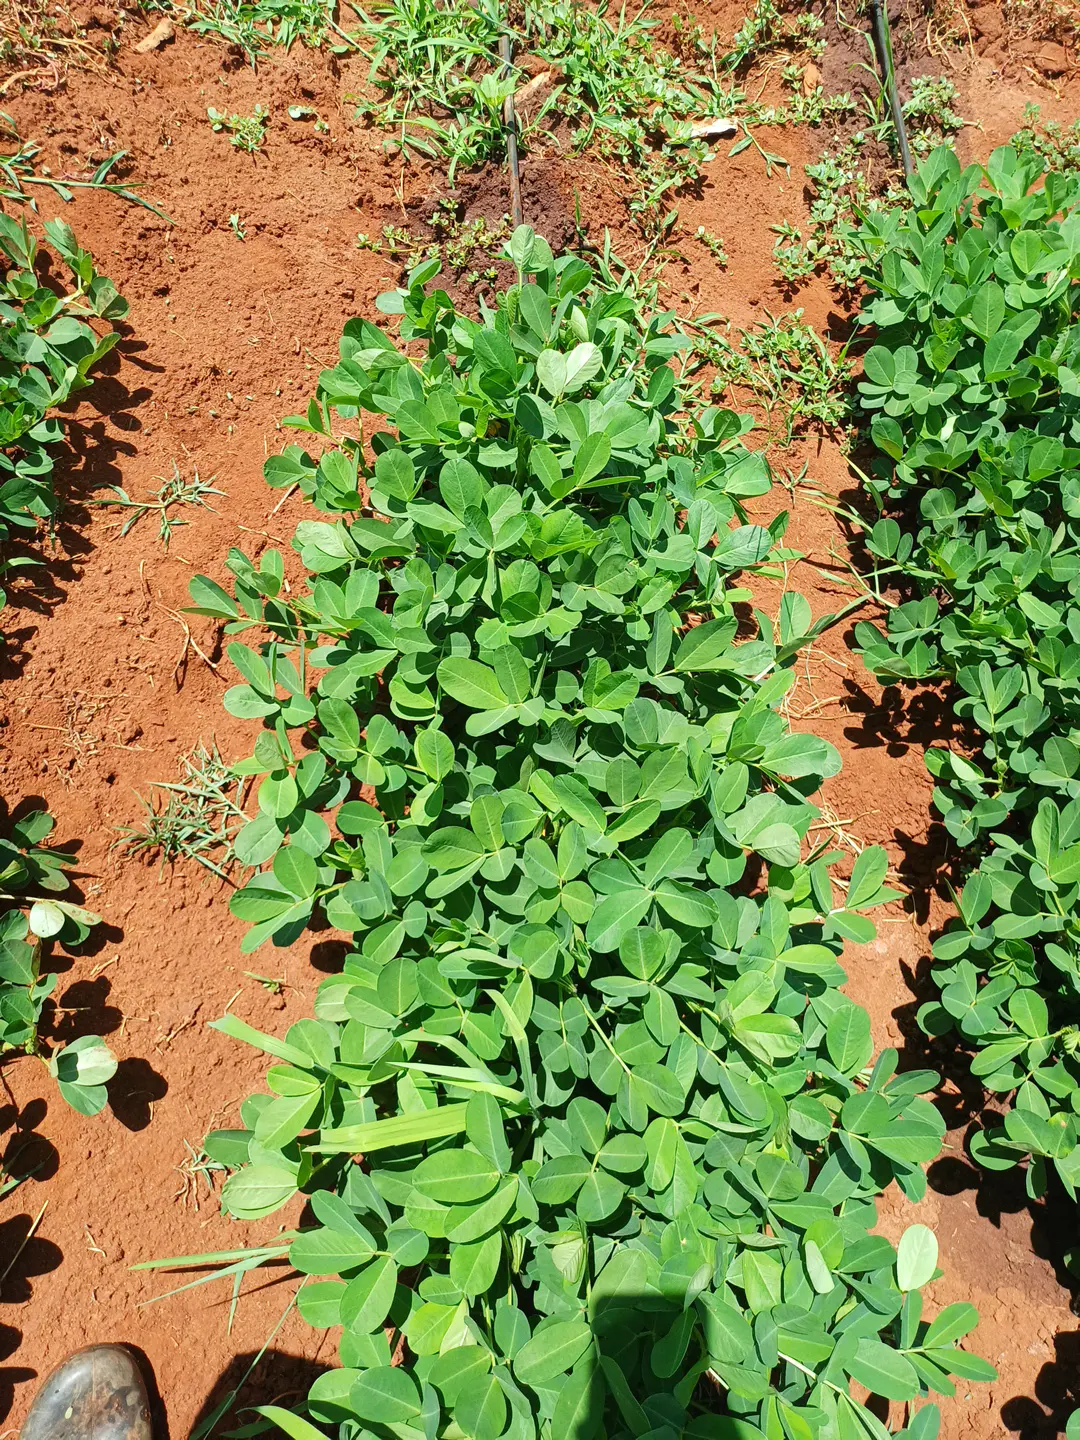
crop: groundnut
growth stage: flowering
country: Kenya
